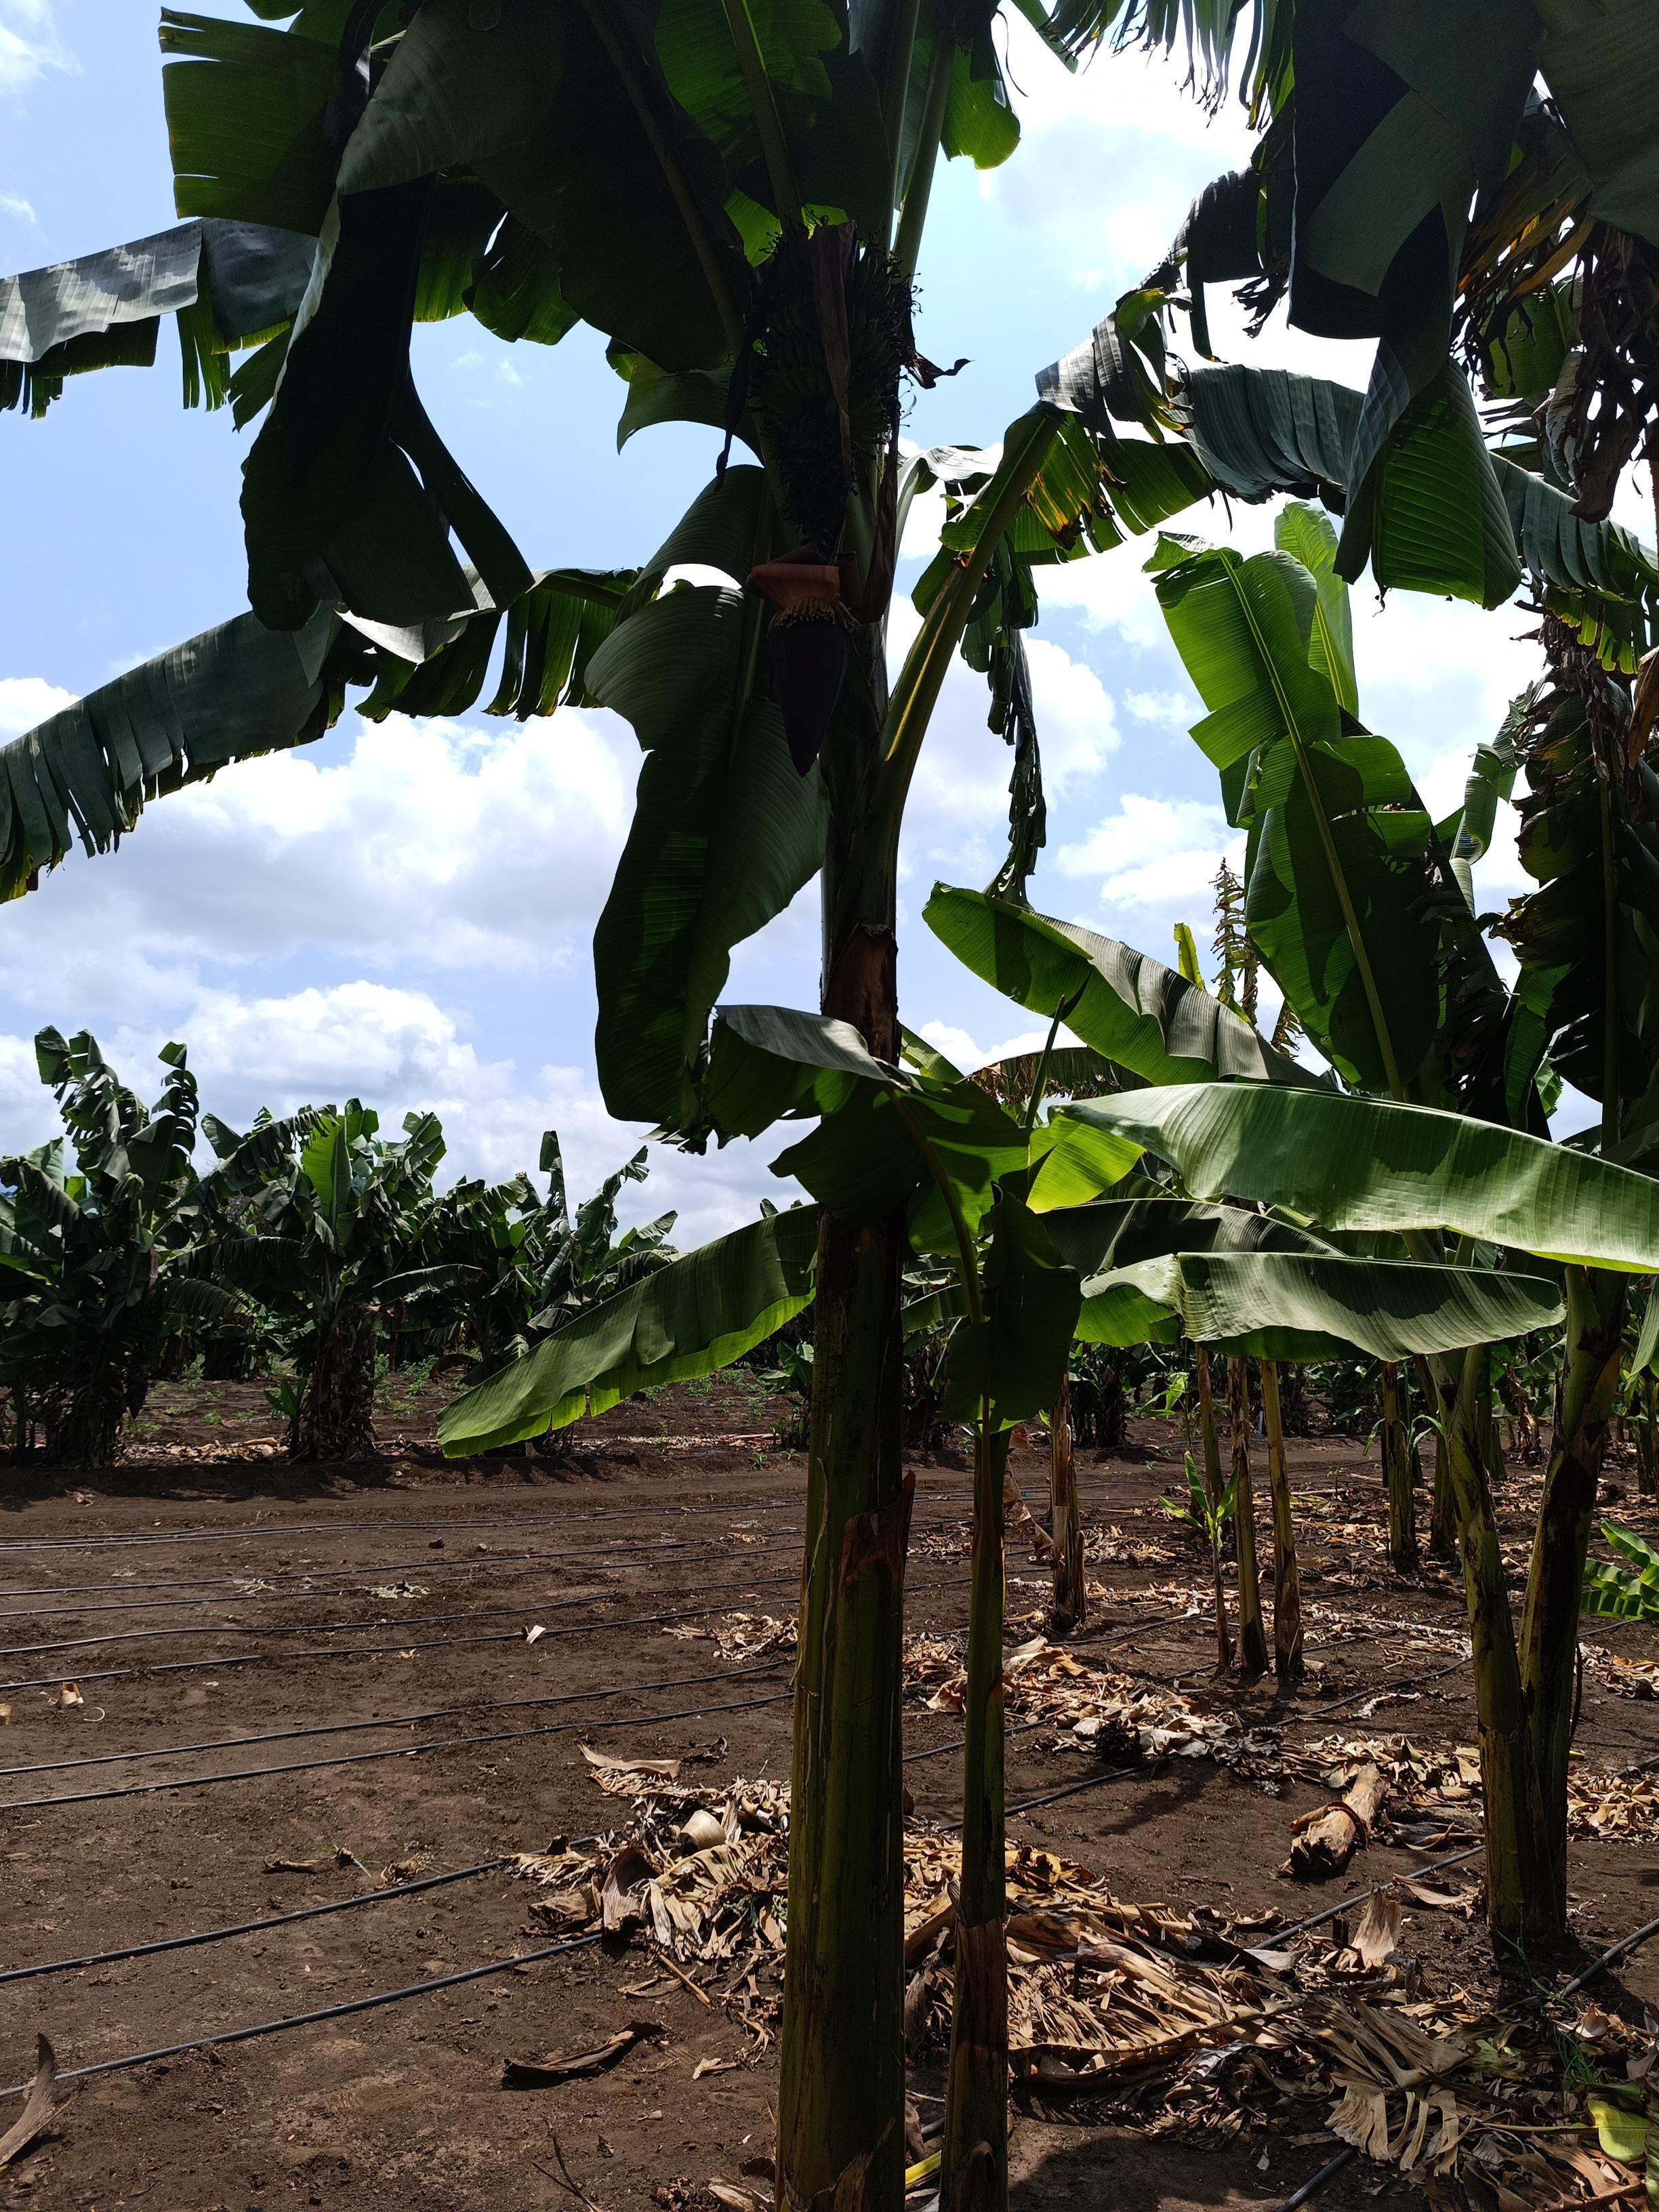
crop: banana
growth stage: development fruit
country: Tanzania
